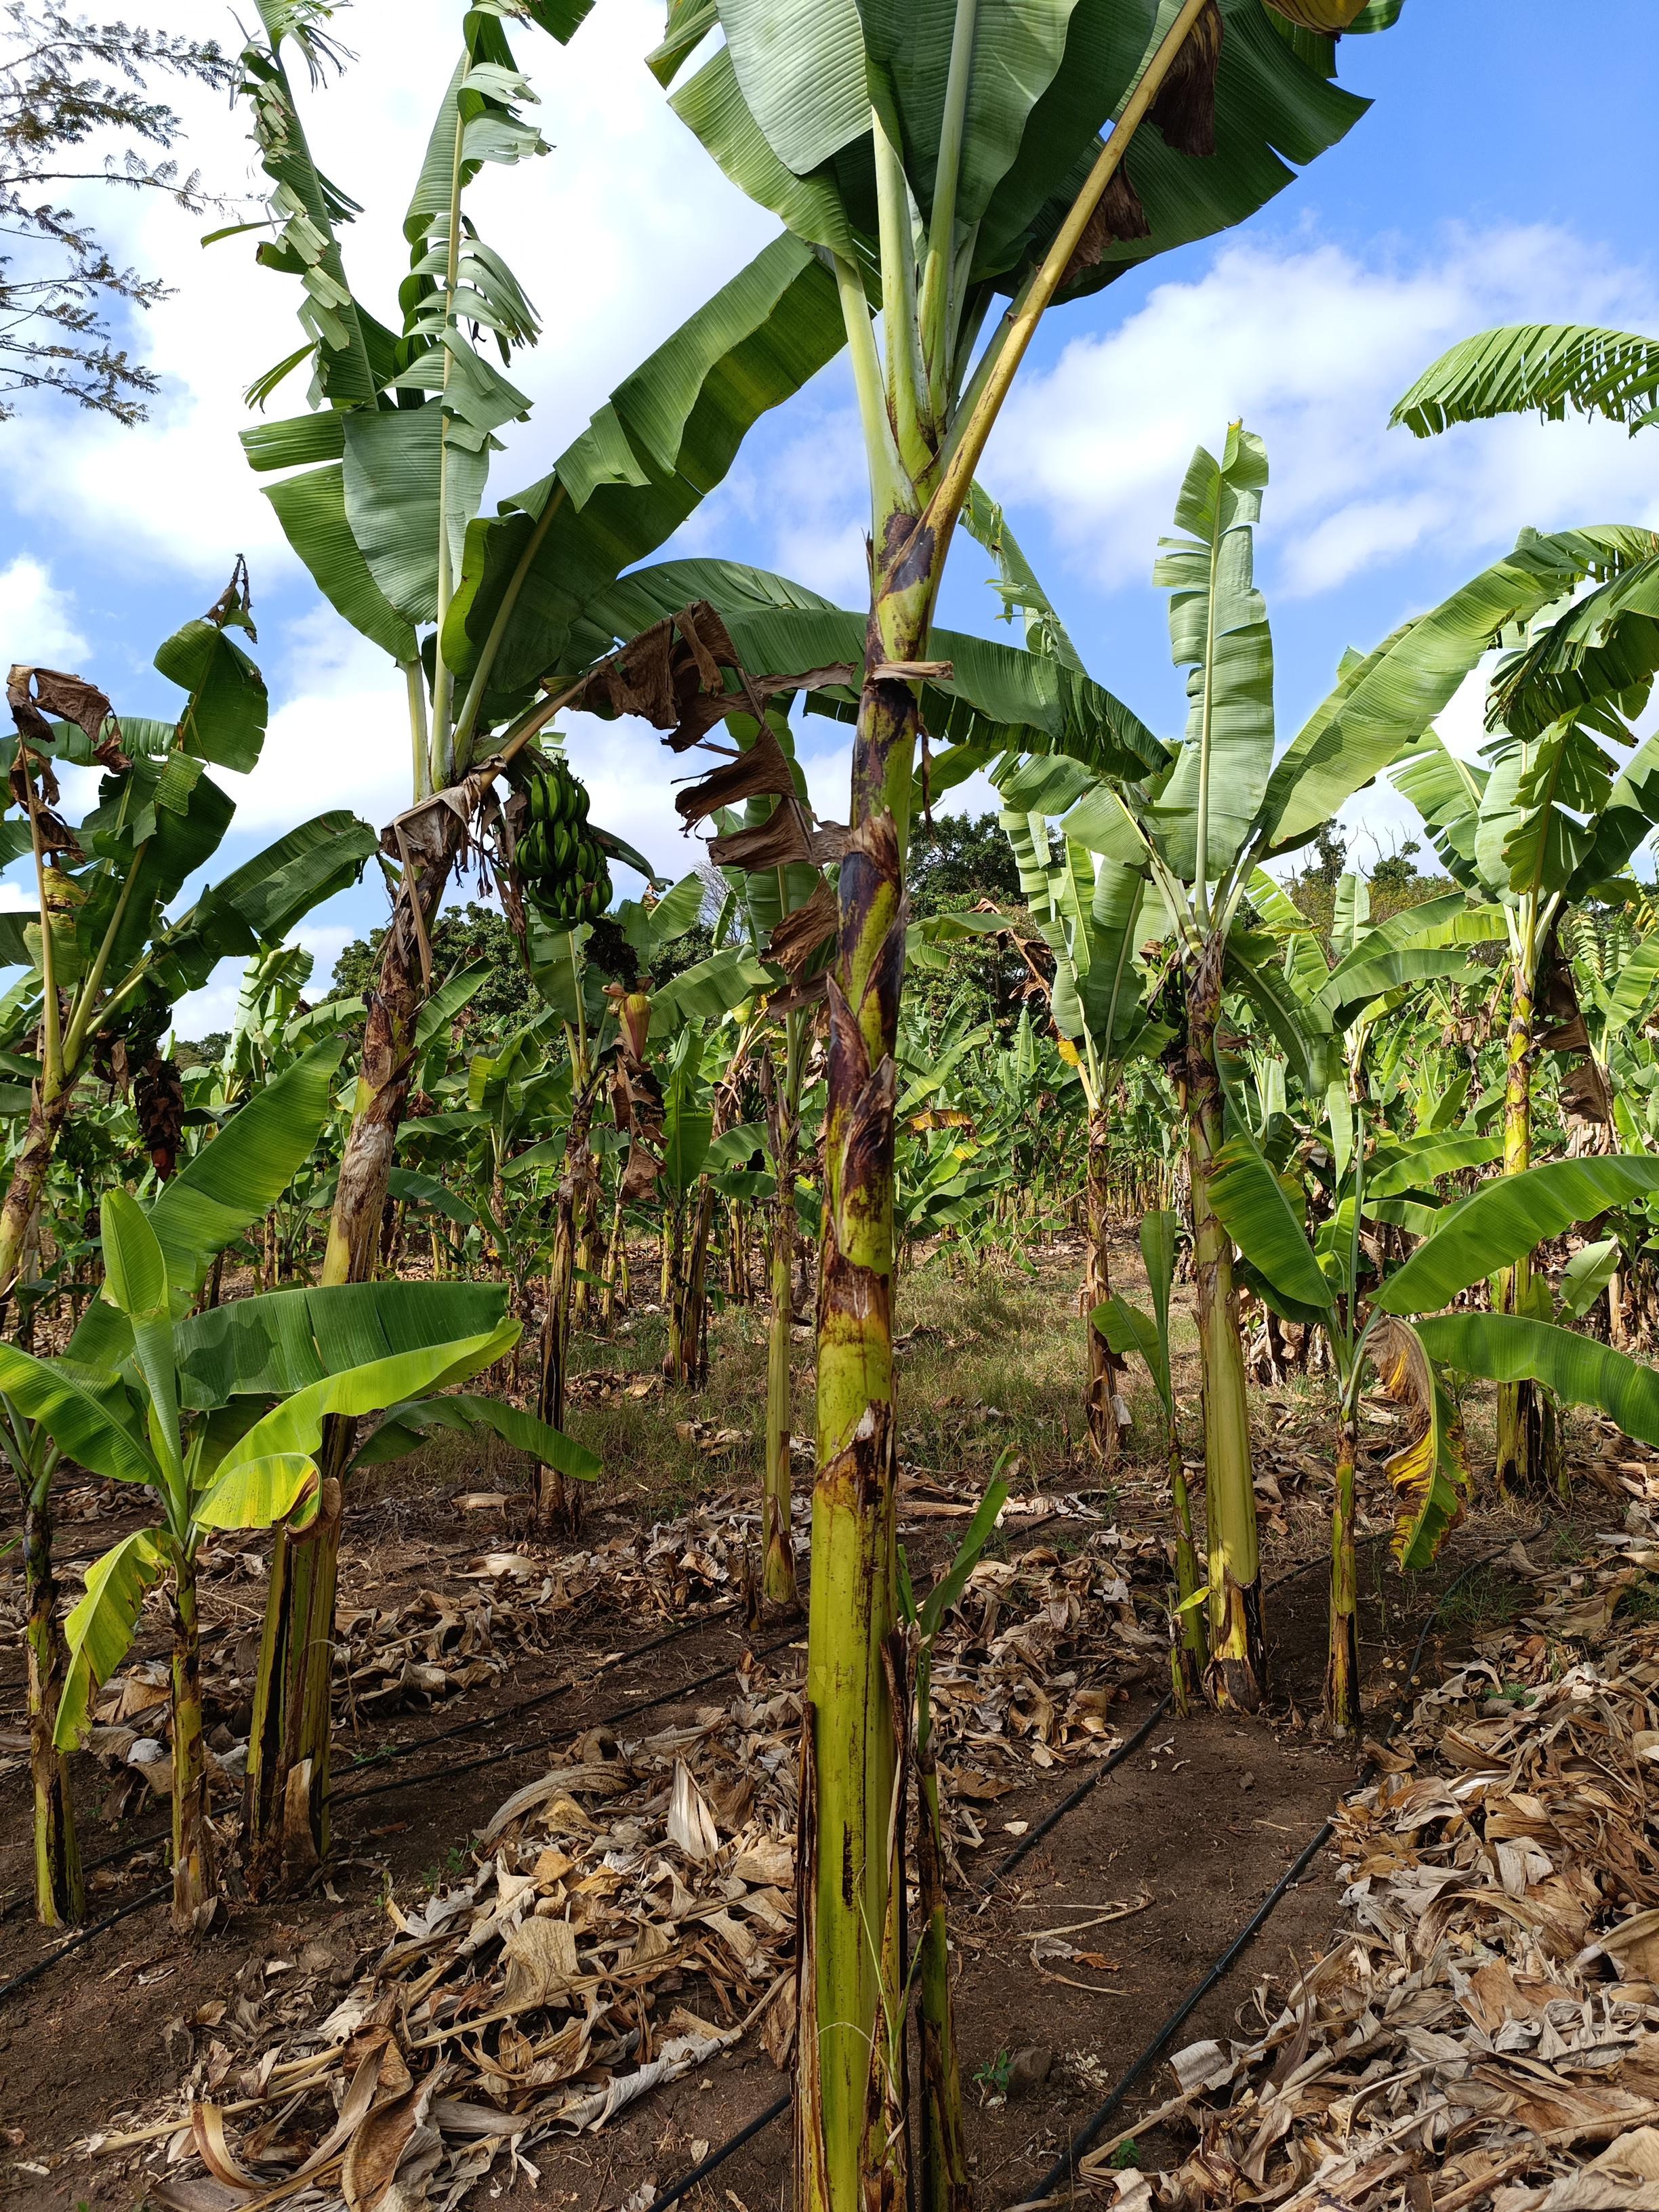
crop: banana
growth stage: vegetative
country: Tanzania
